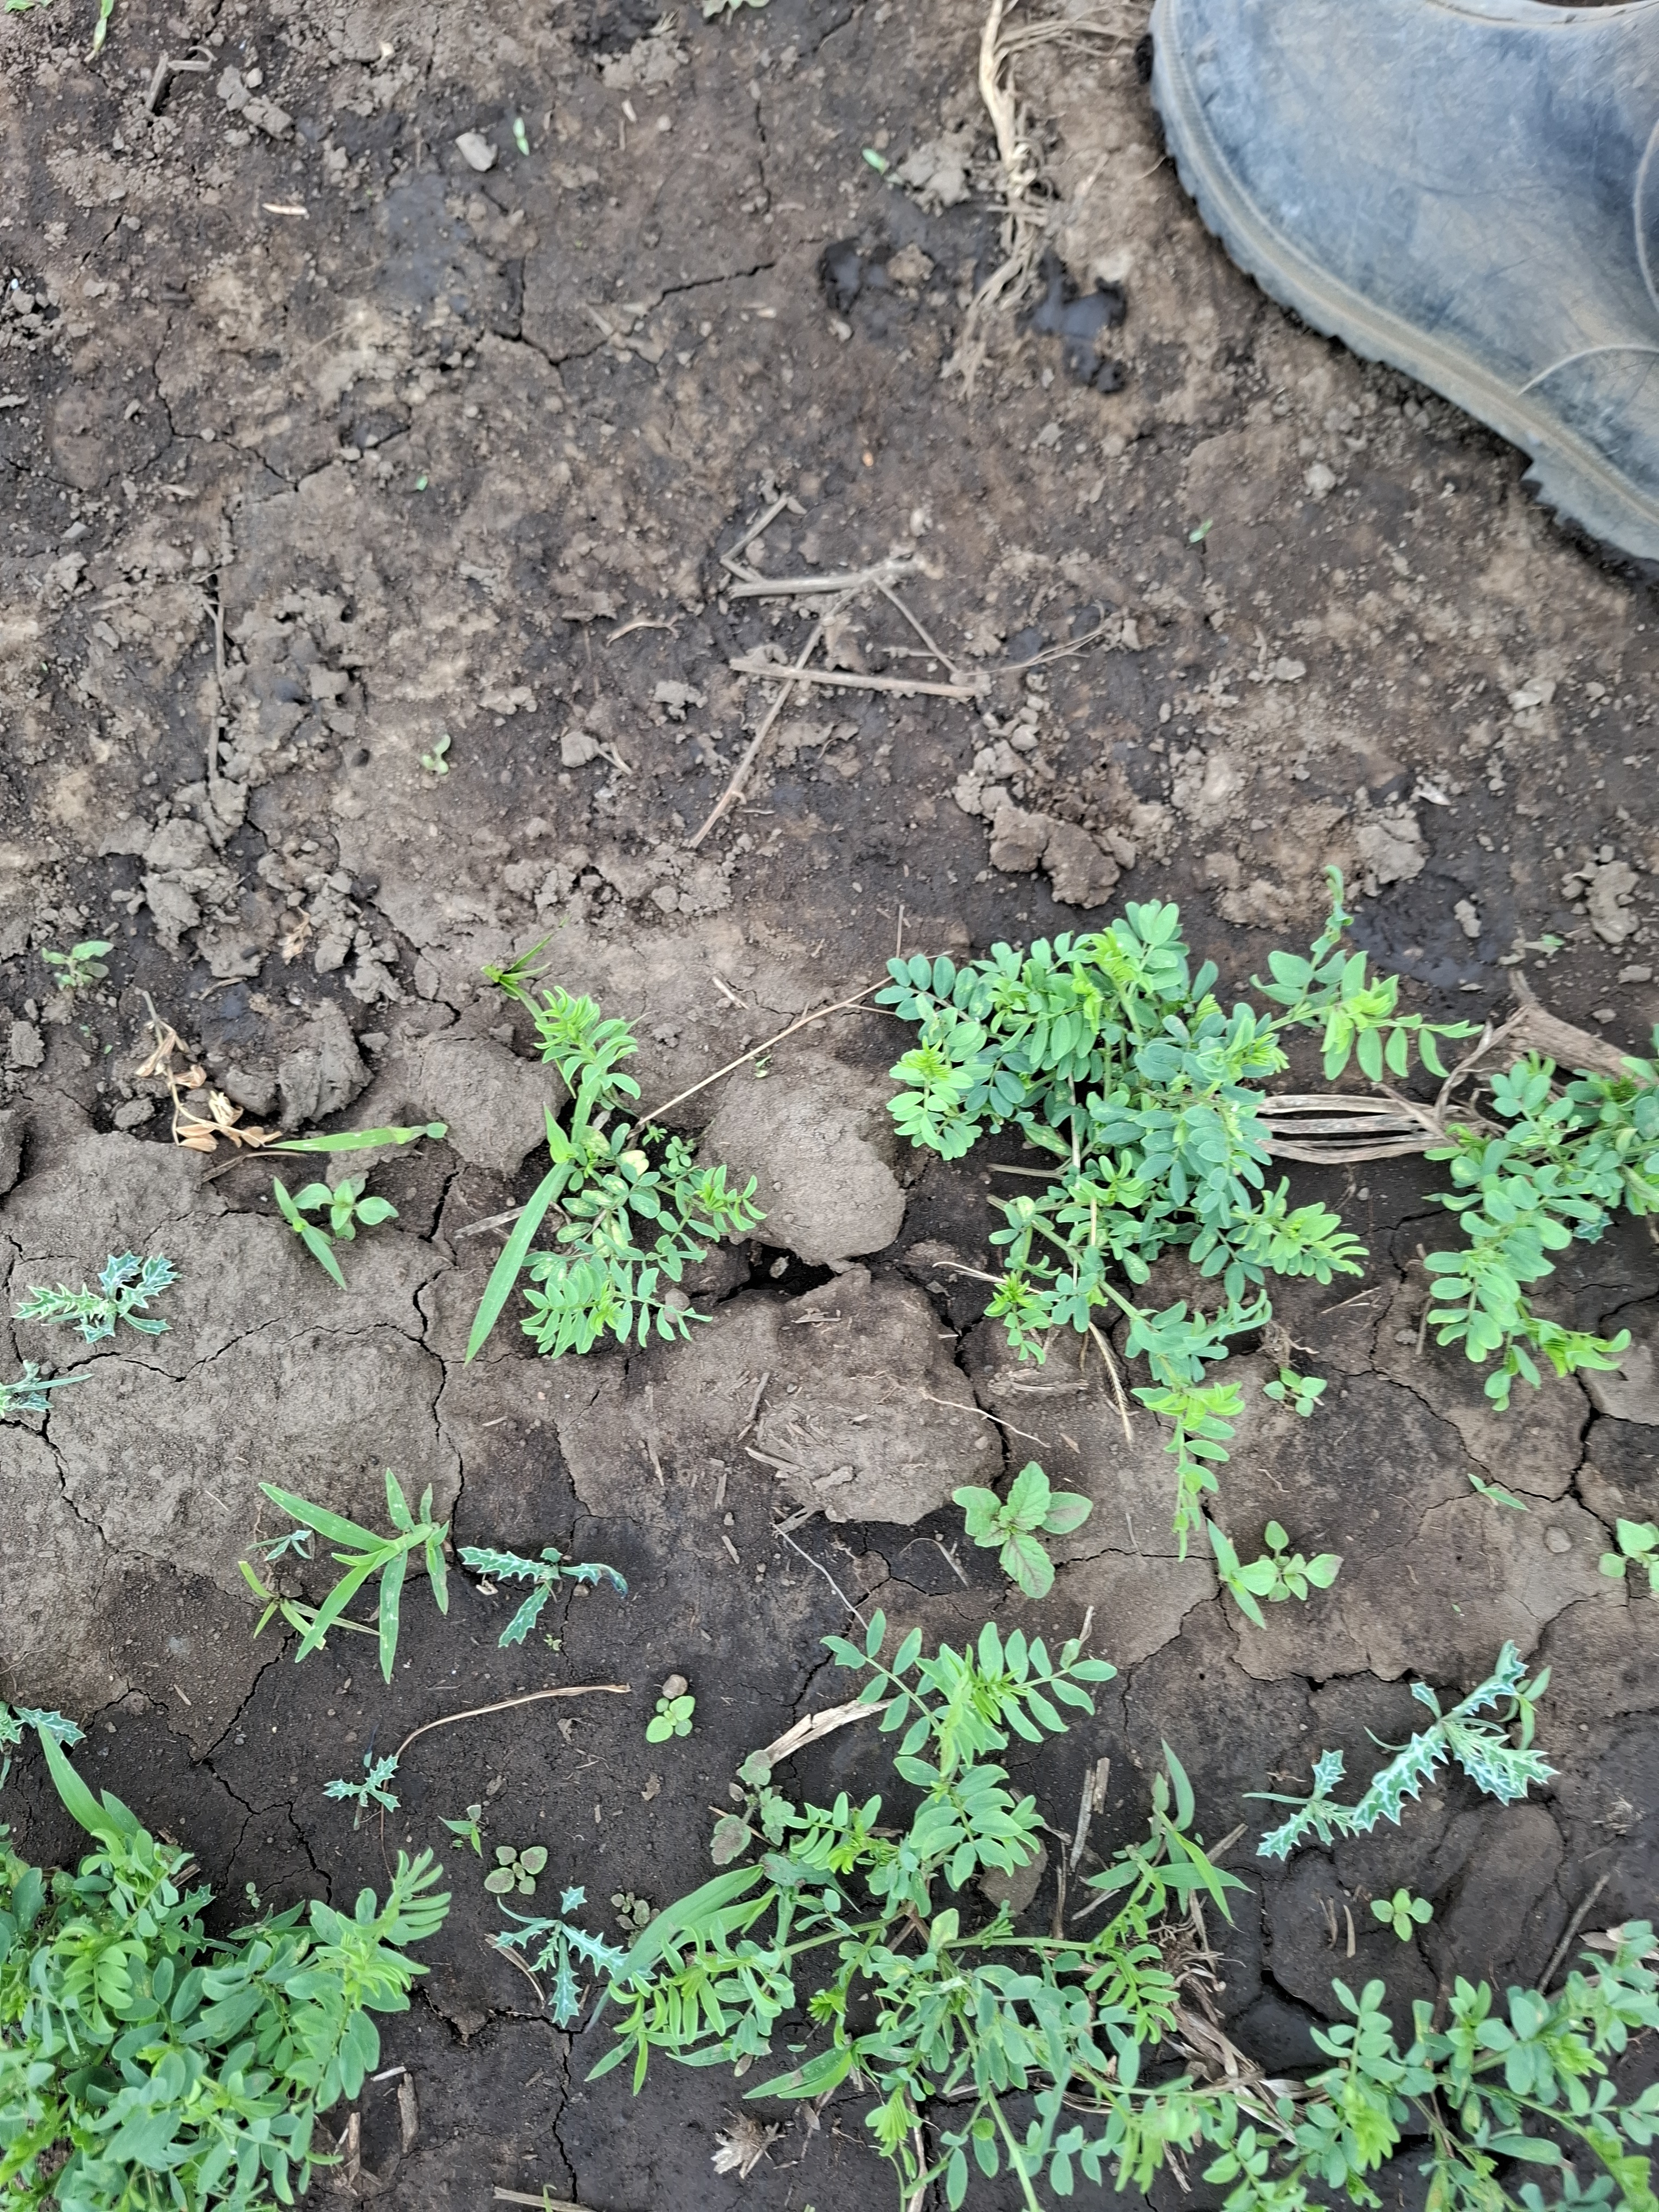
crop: lentil
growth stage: vegetative
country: Tanzania
